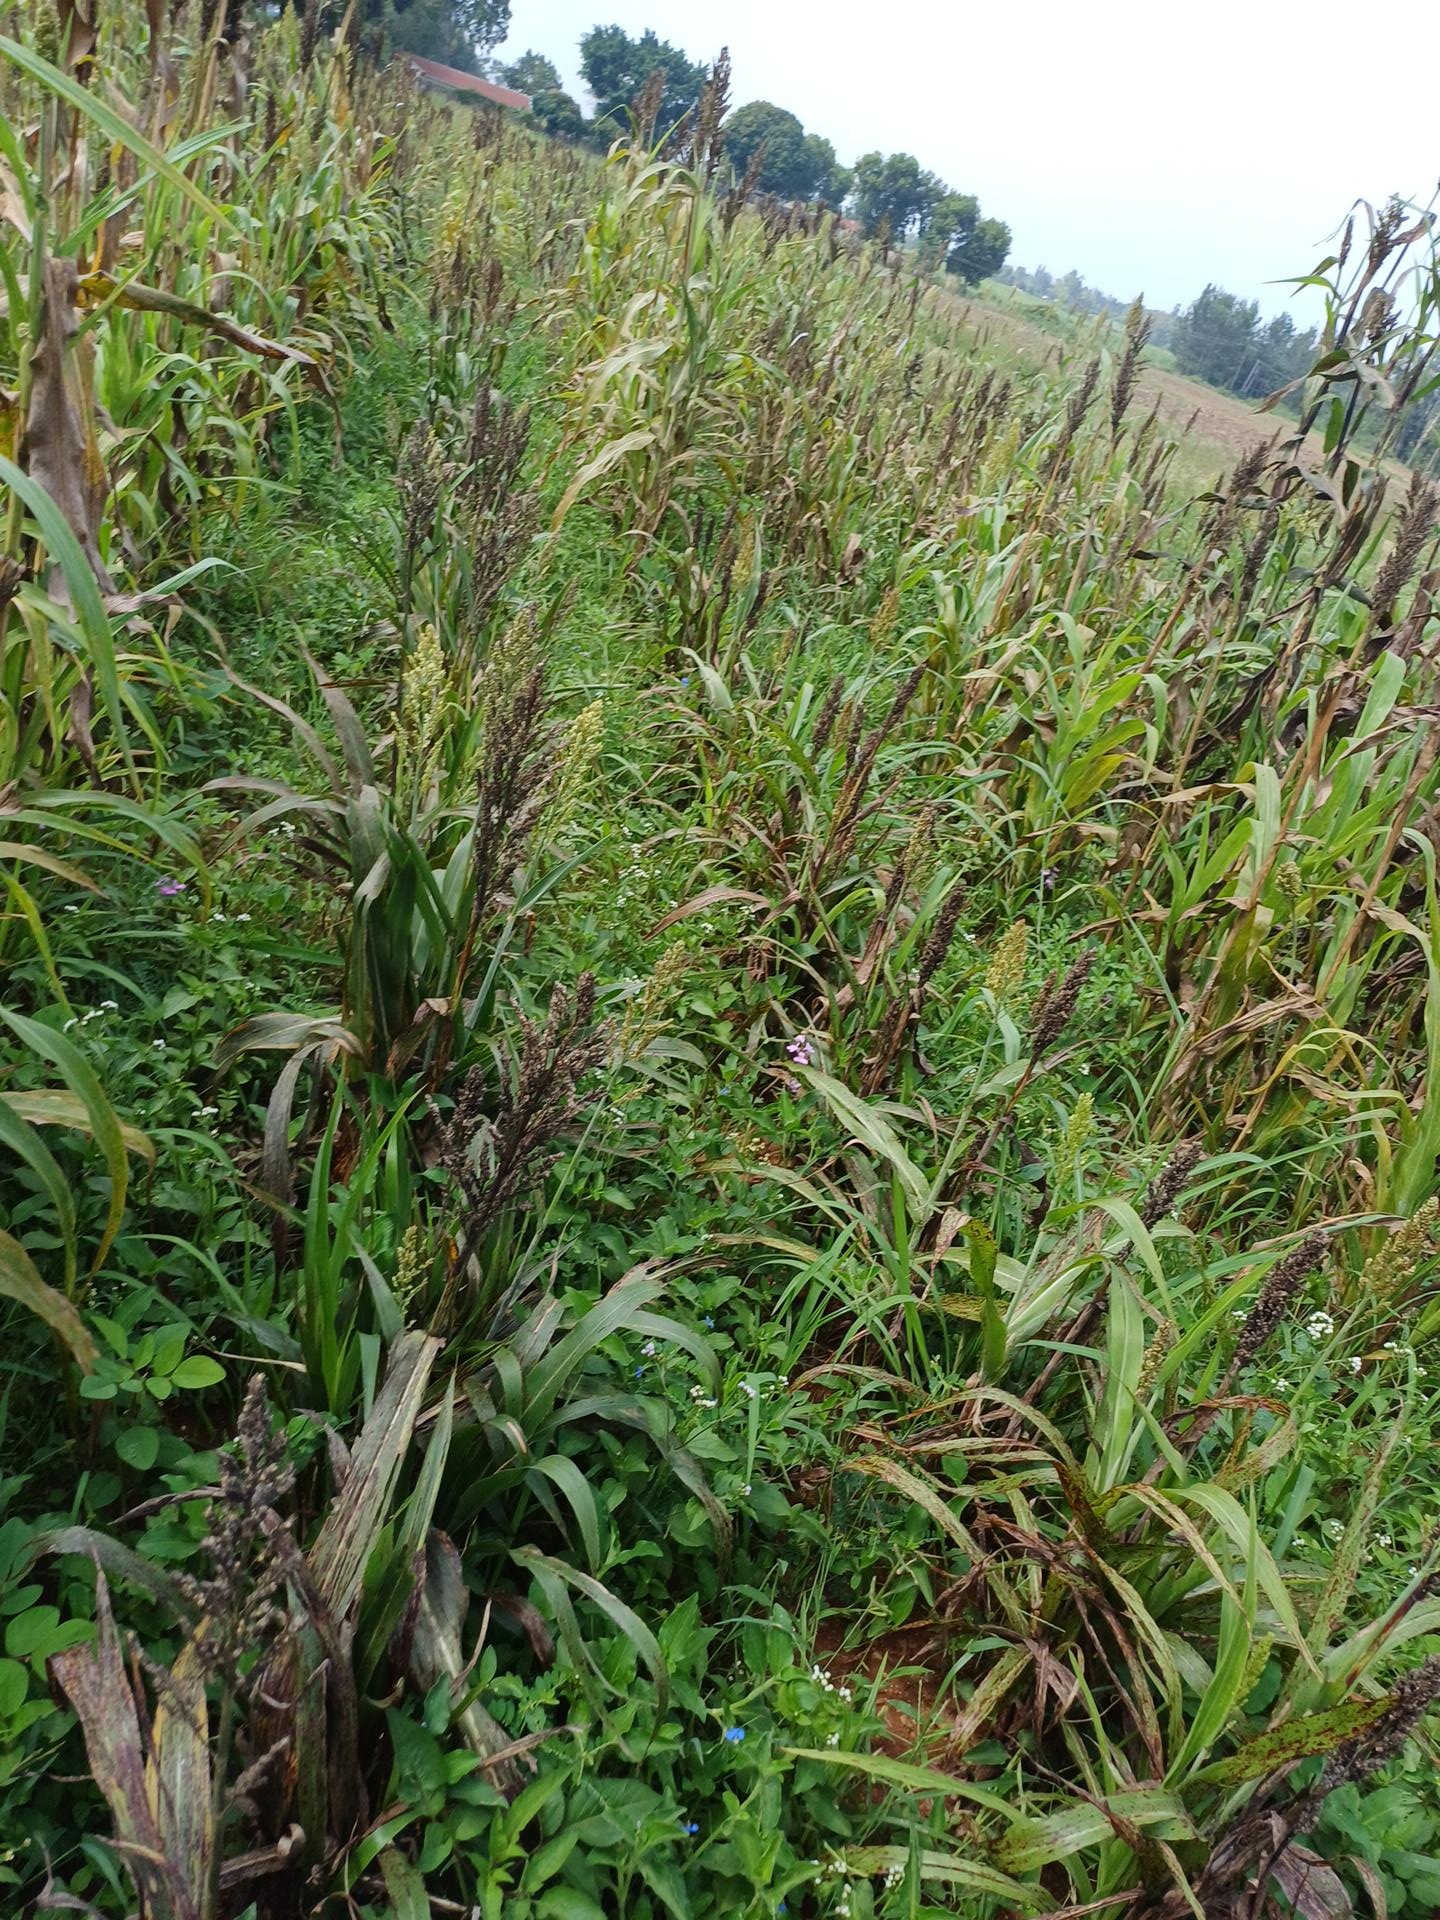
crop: sorghum
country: Kenya
